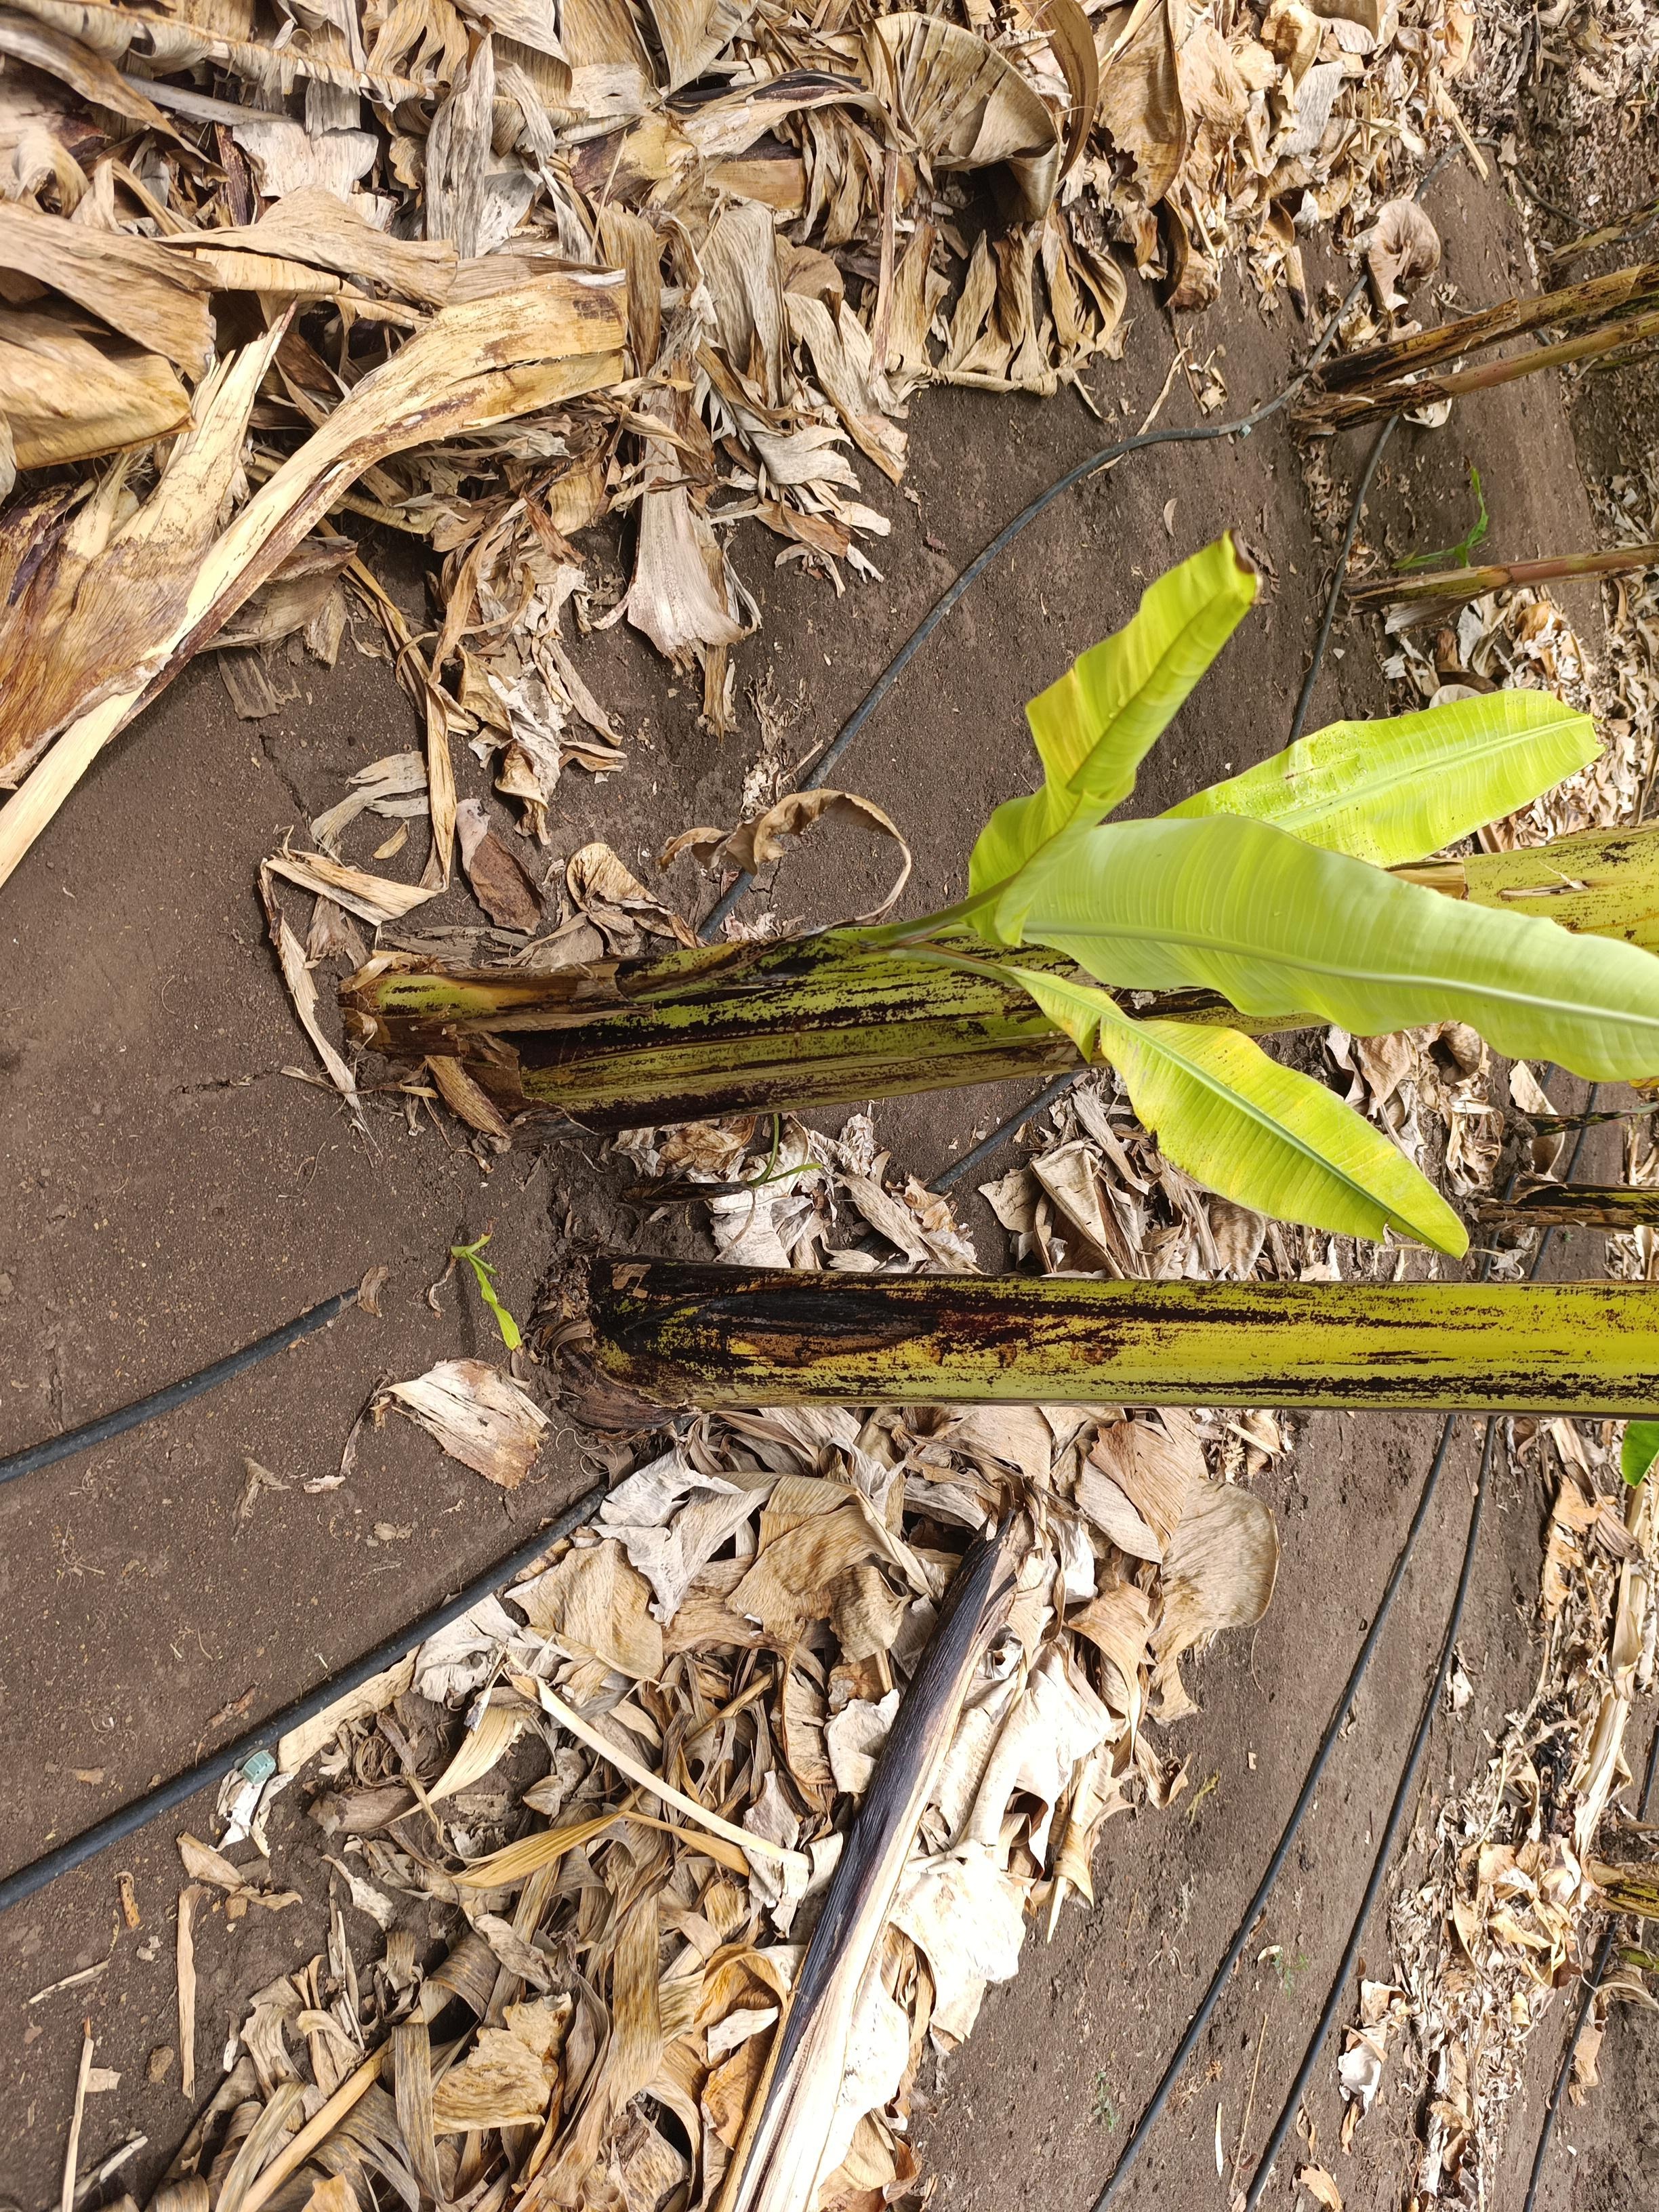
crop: banana
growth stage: emergence sucker
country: Tanzania
